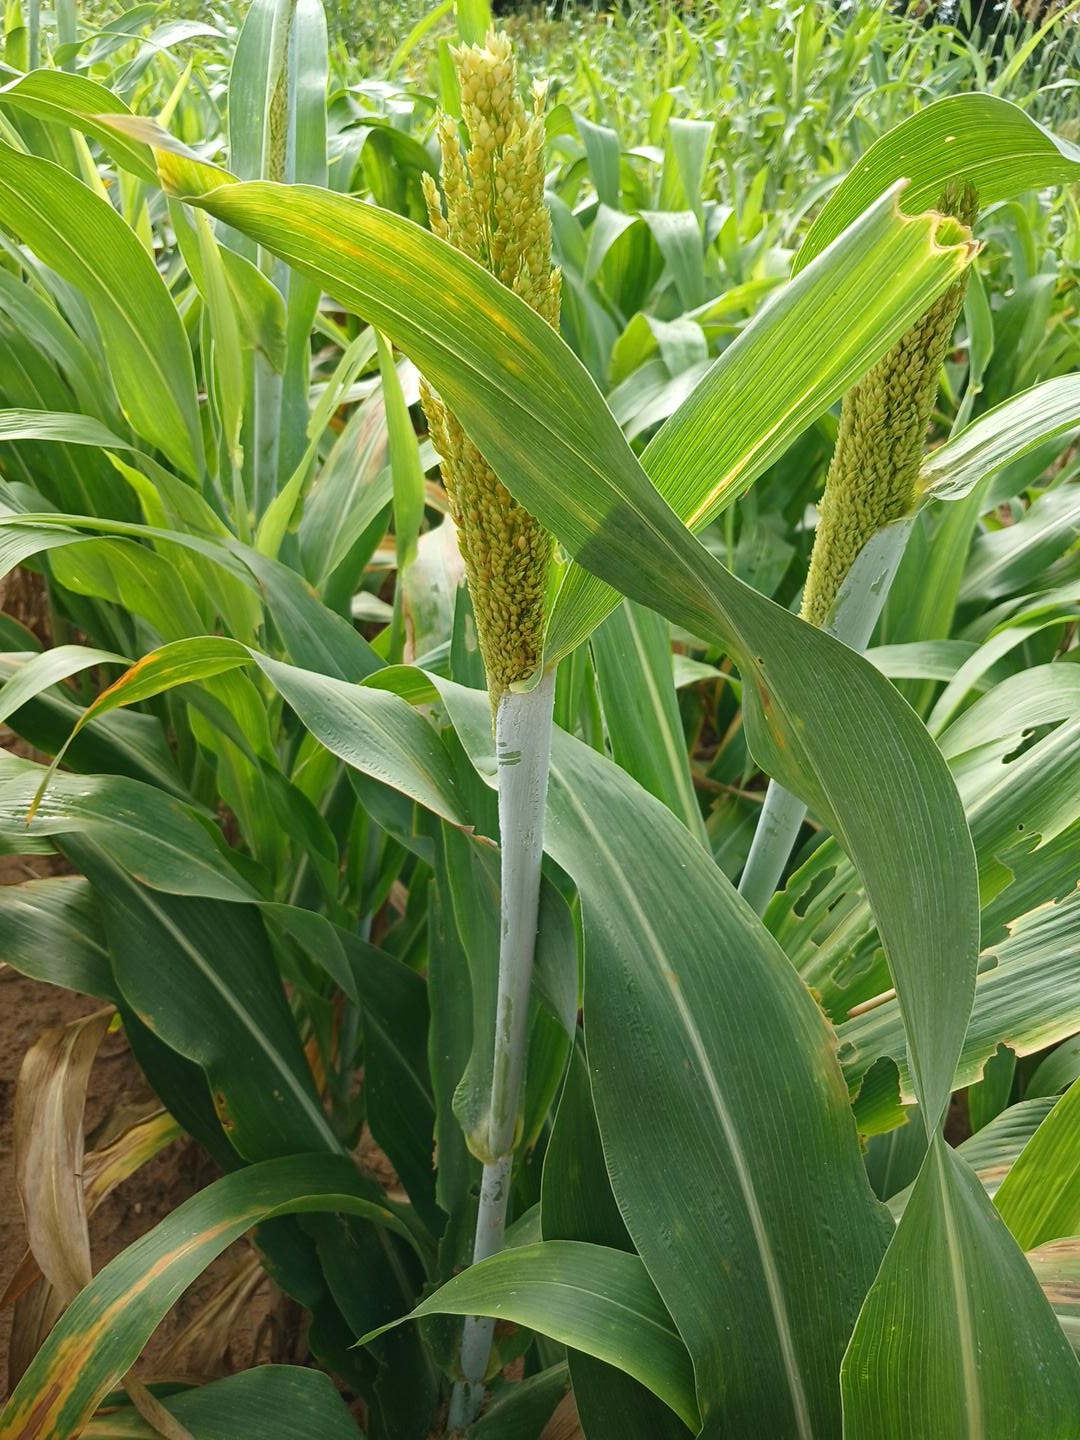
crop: pearl millet
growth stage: heading tuber
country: Senegal
